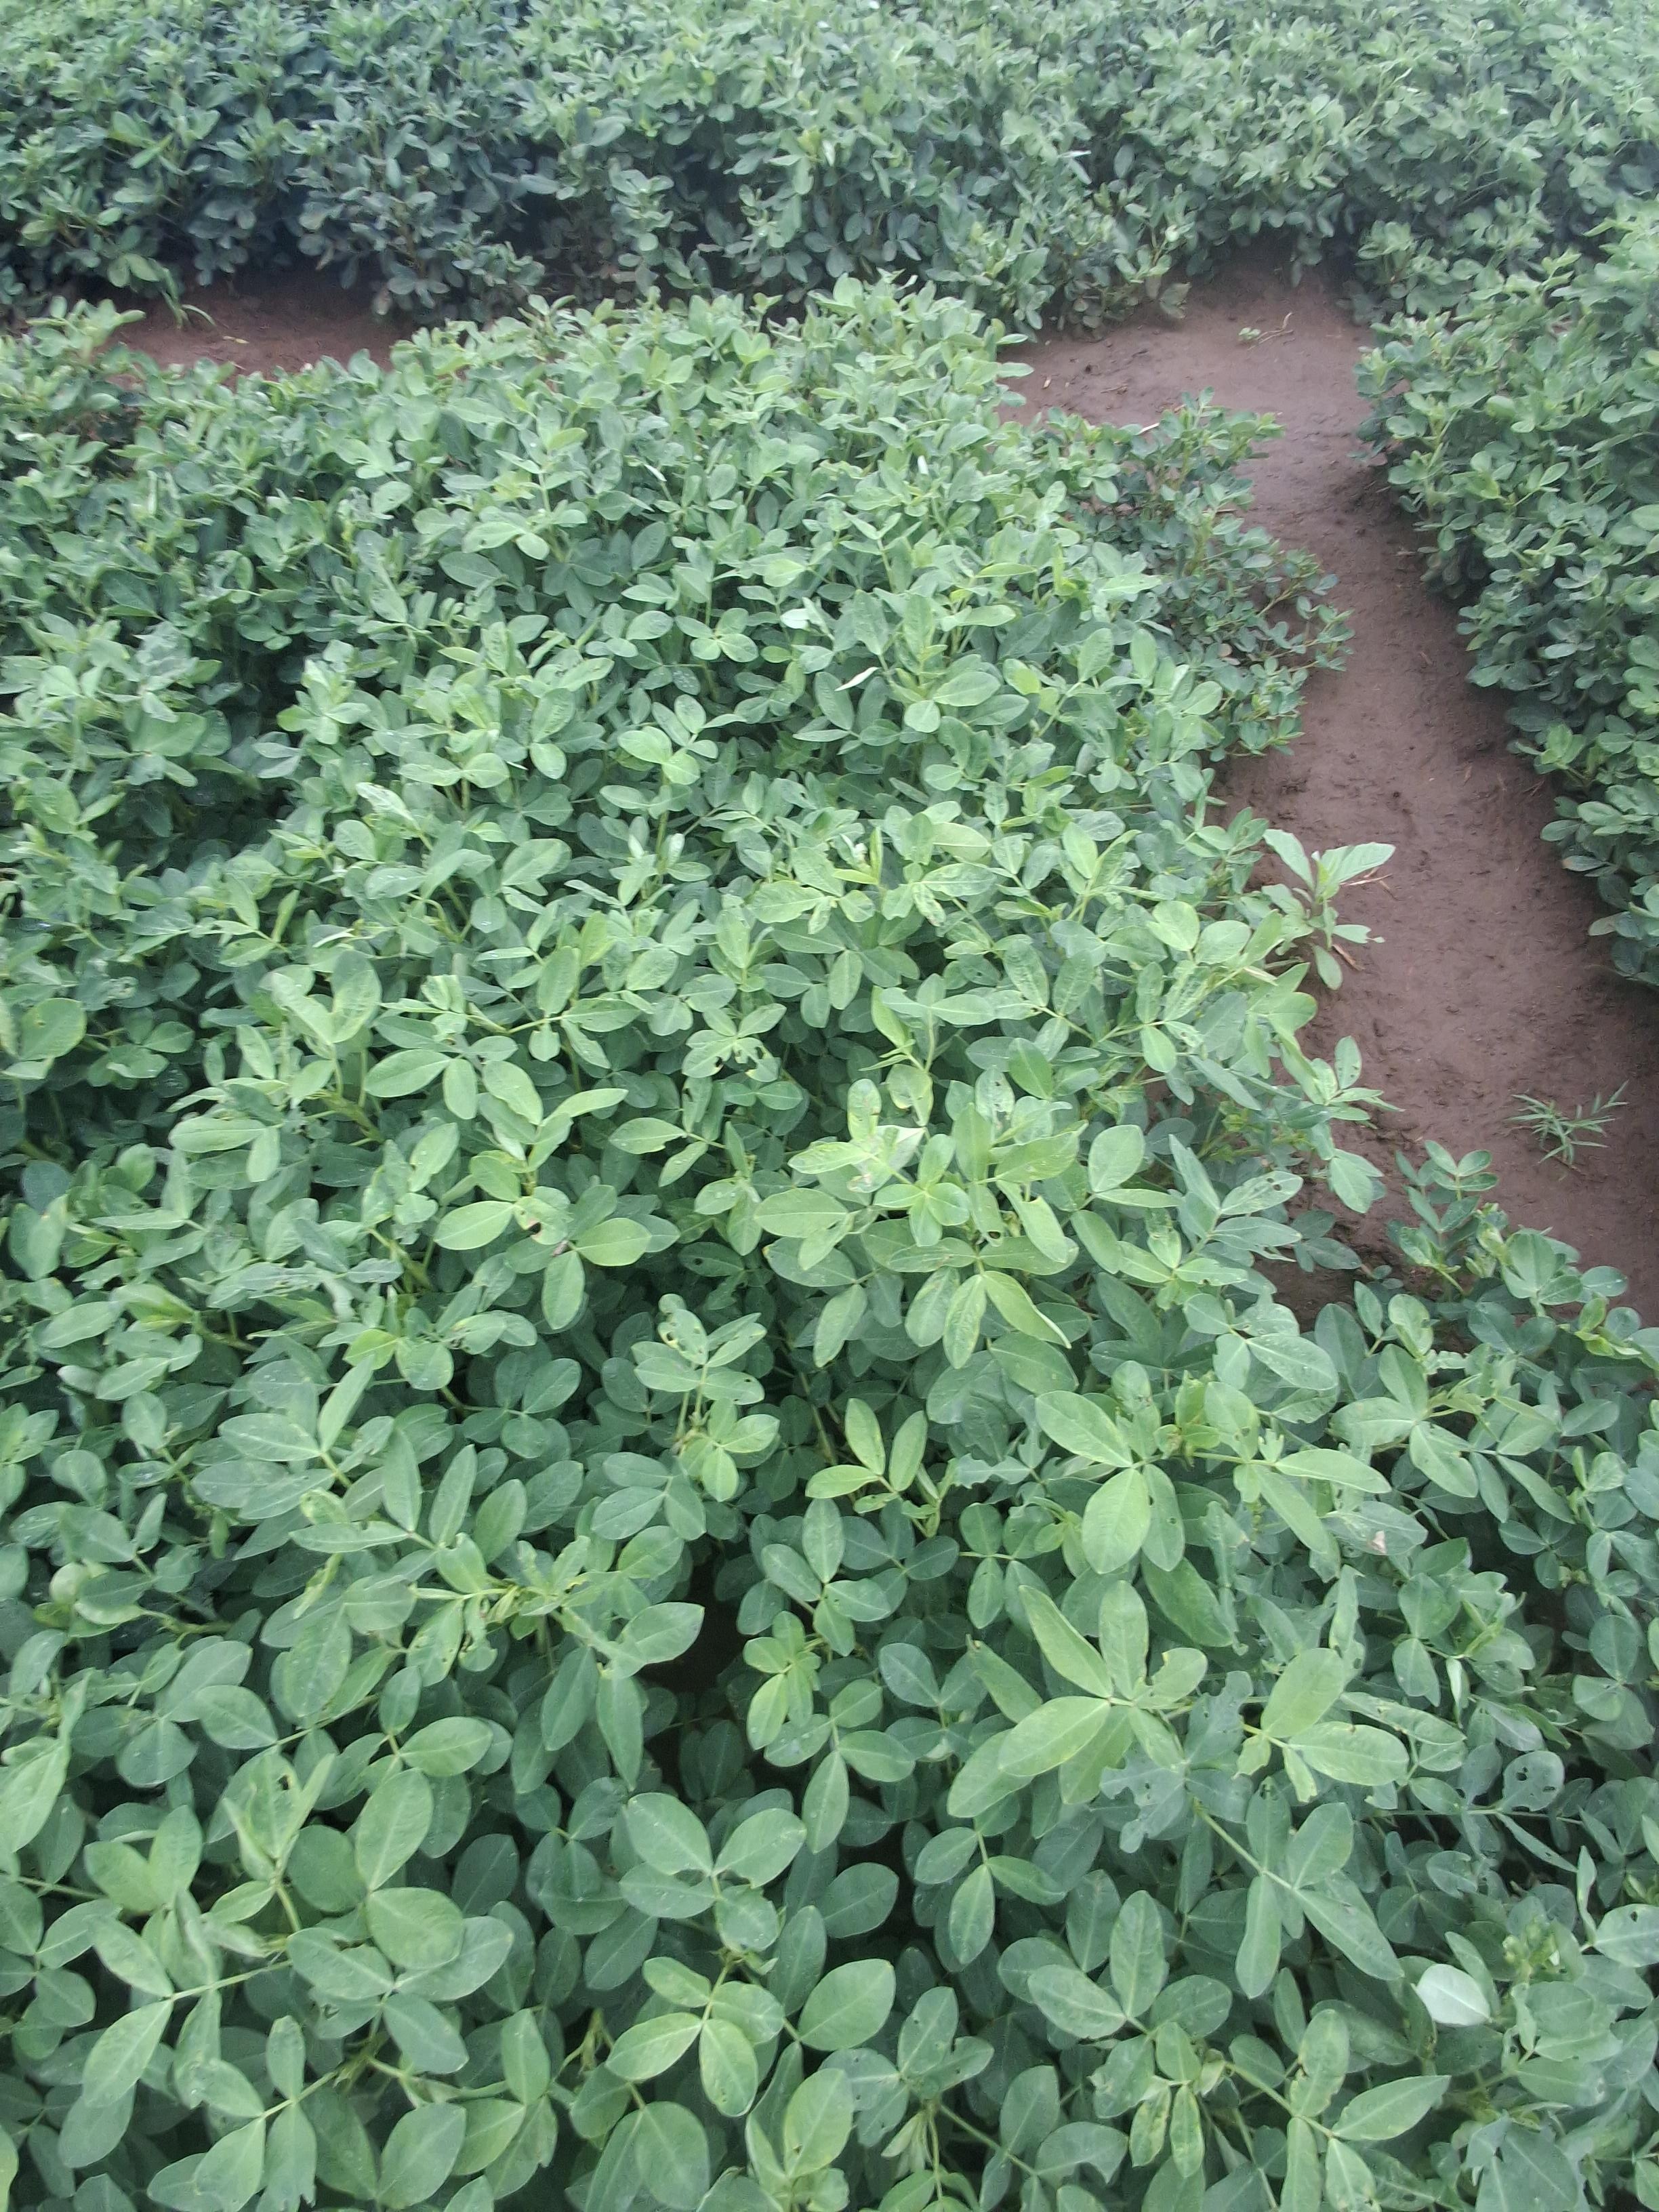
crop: groundnut
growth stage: pegging
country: Kenya
